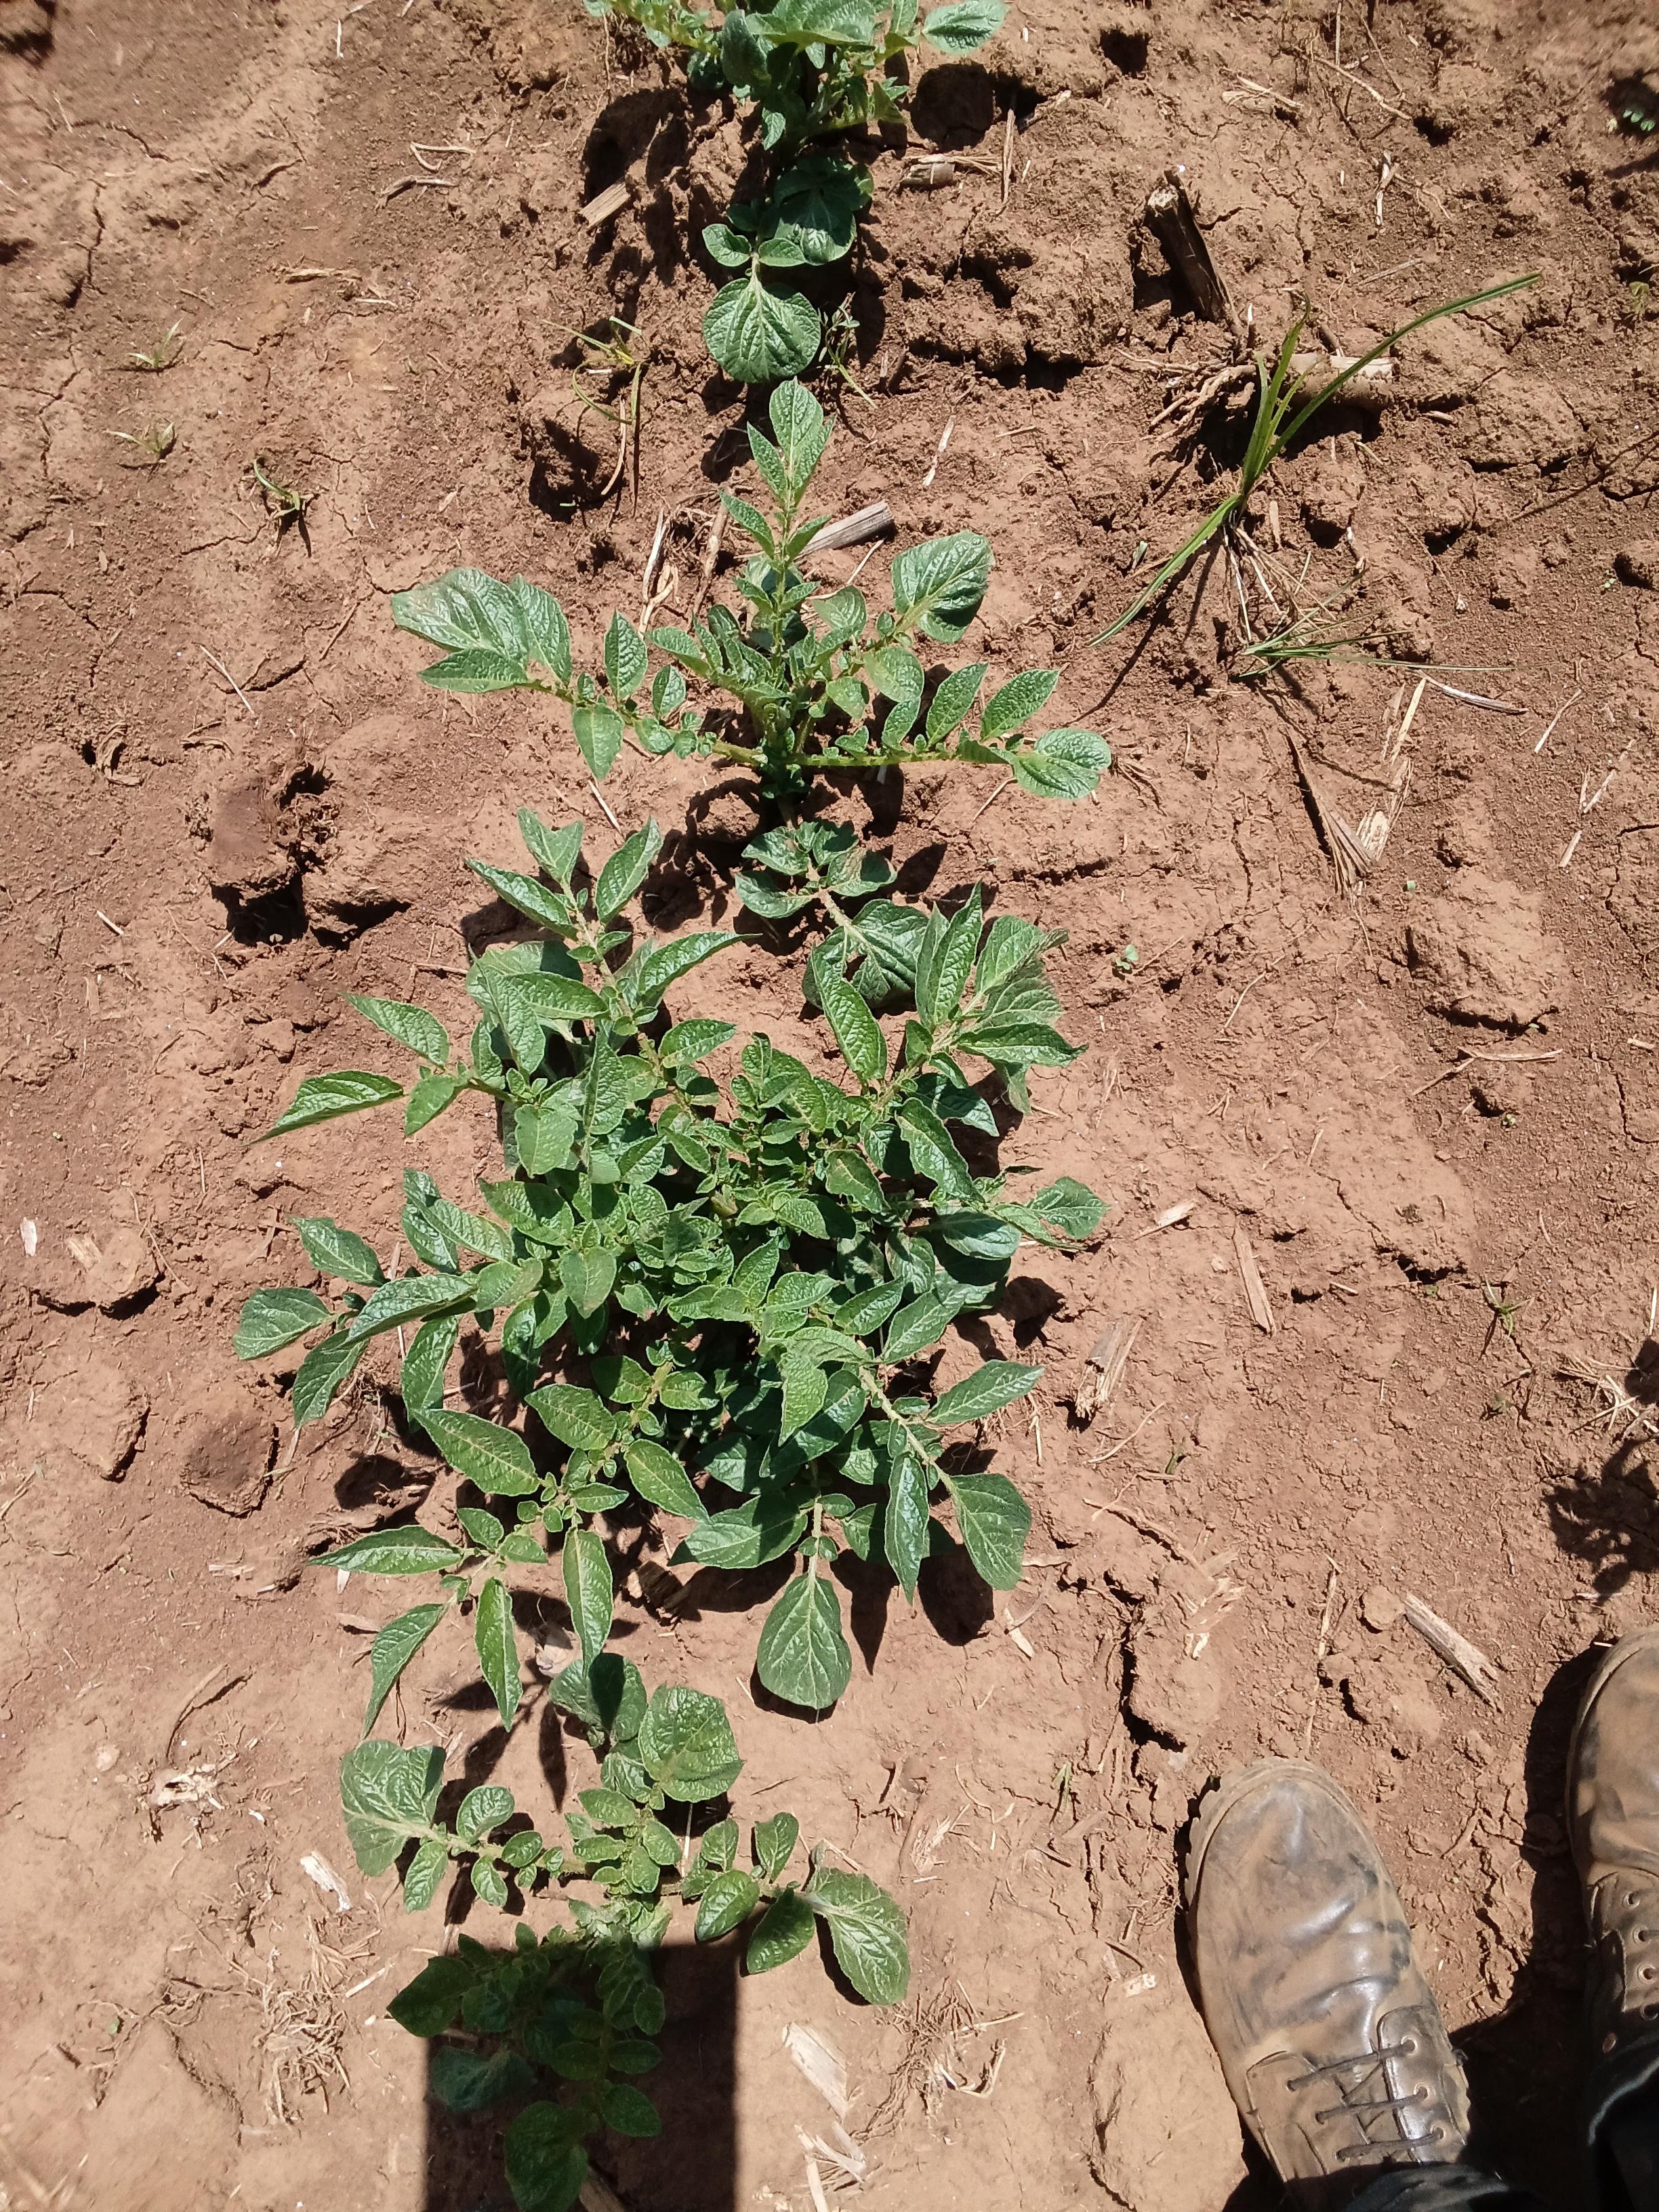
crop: potato
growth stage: vegetative
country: Kenya
